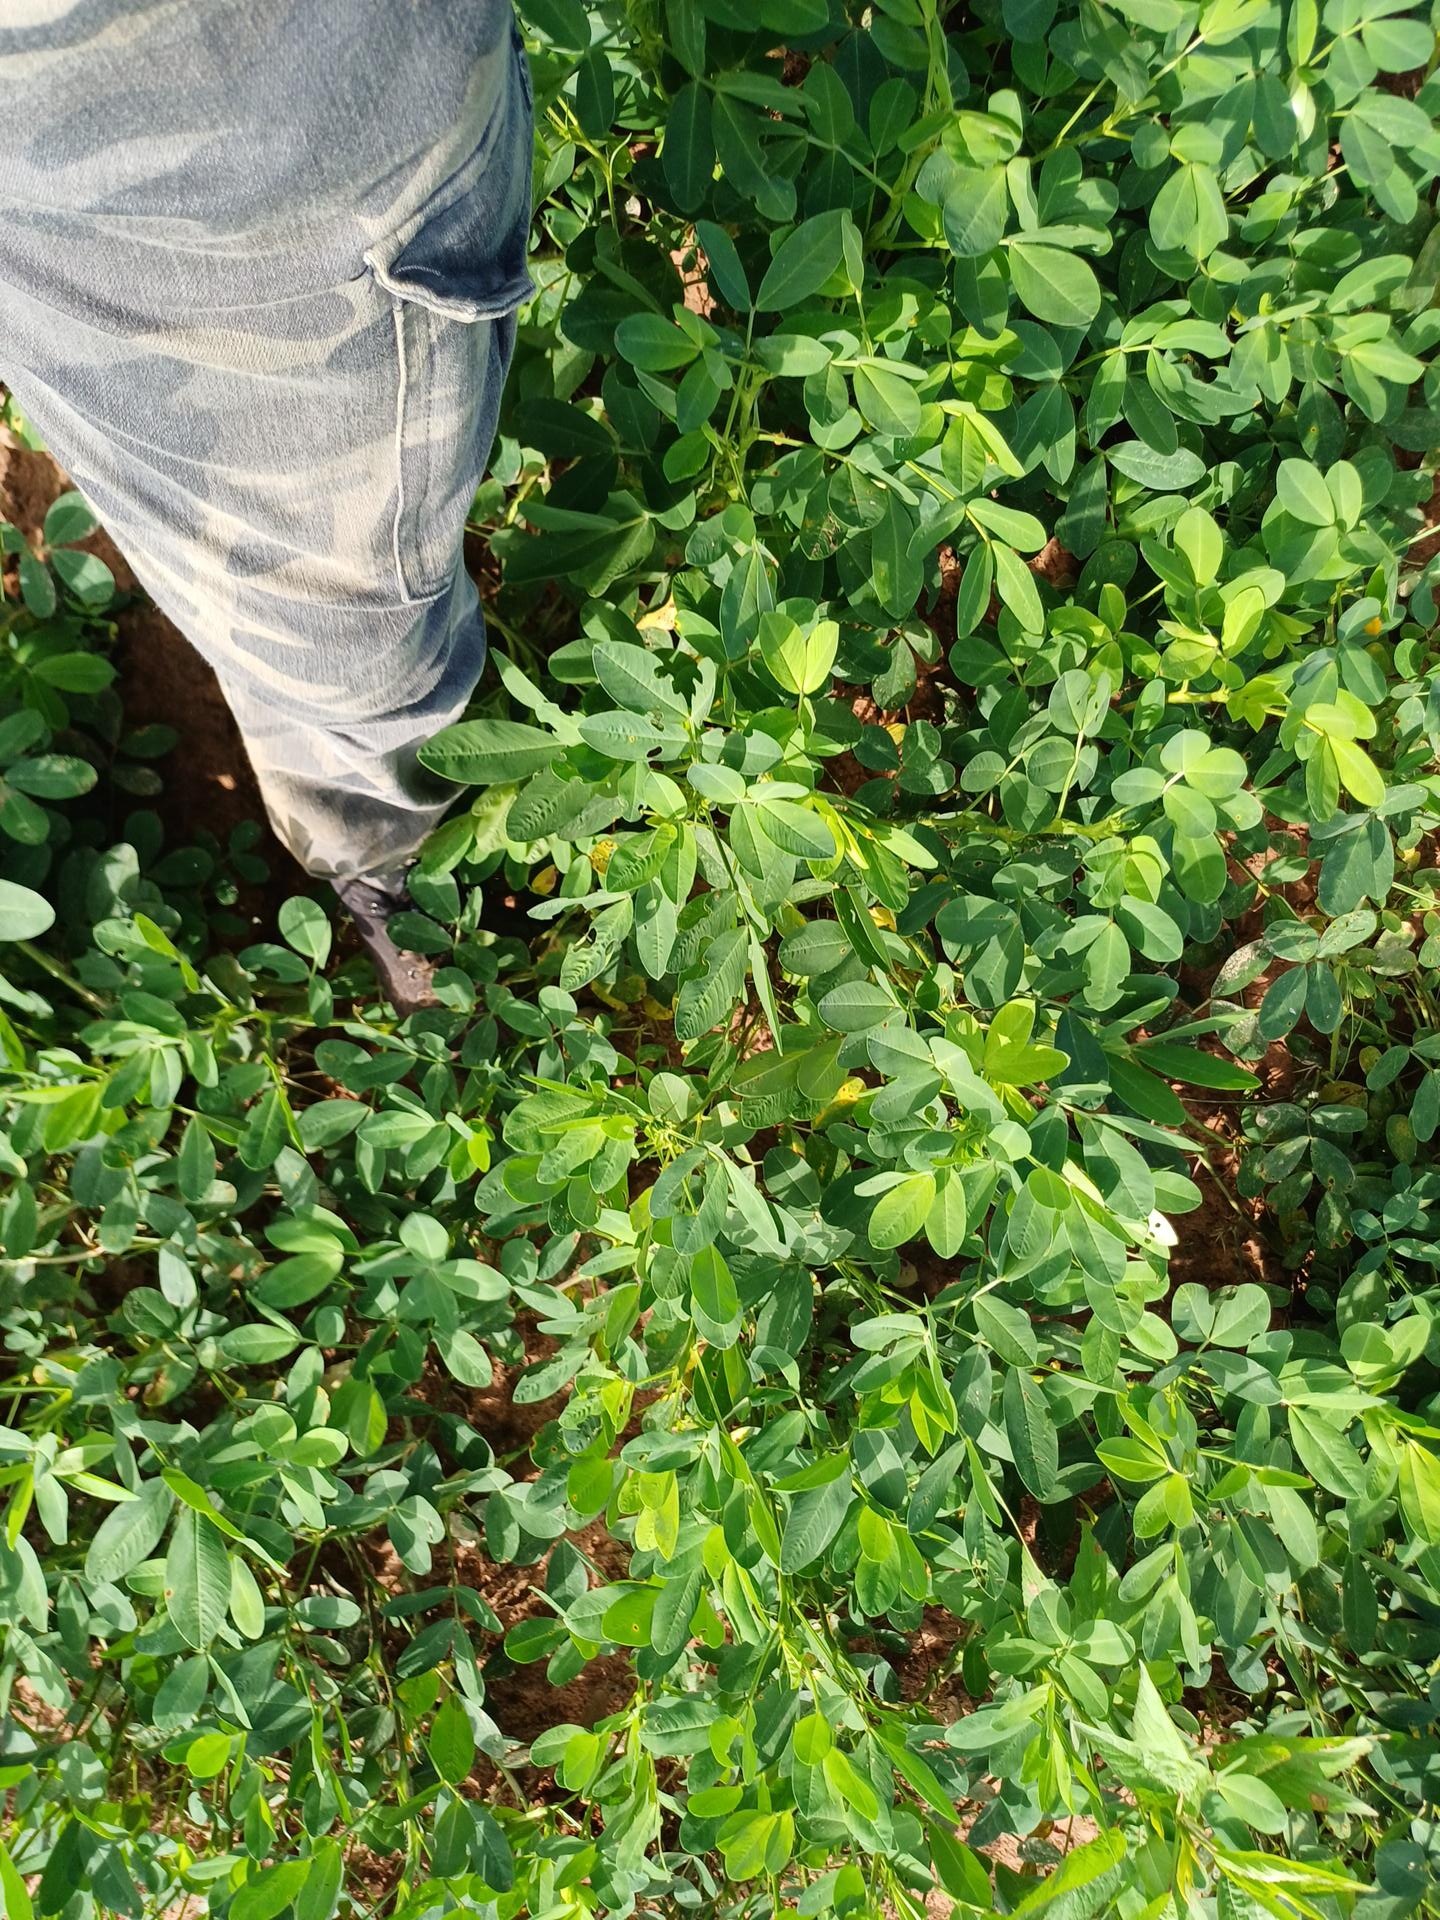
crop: groundnut
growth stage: flowering
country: Senegal
